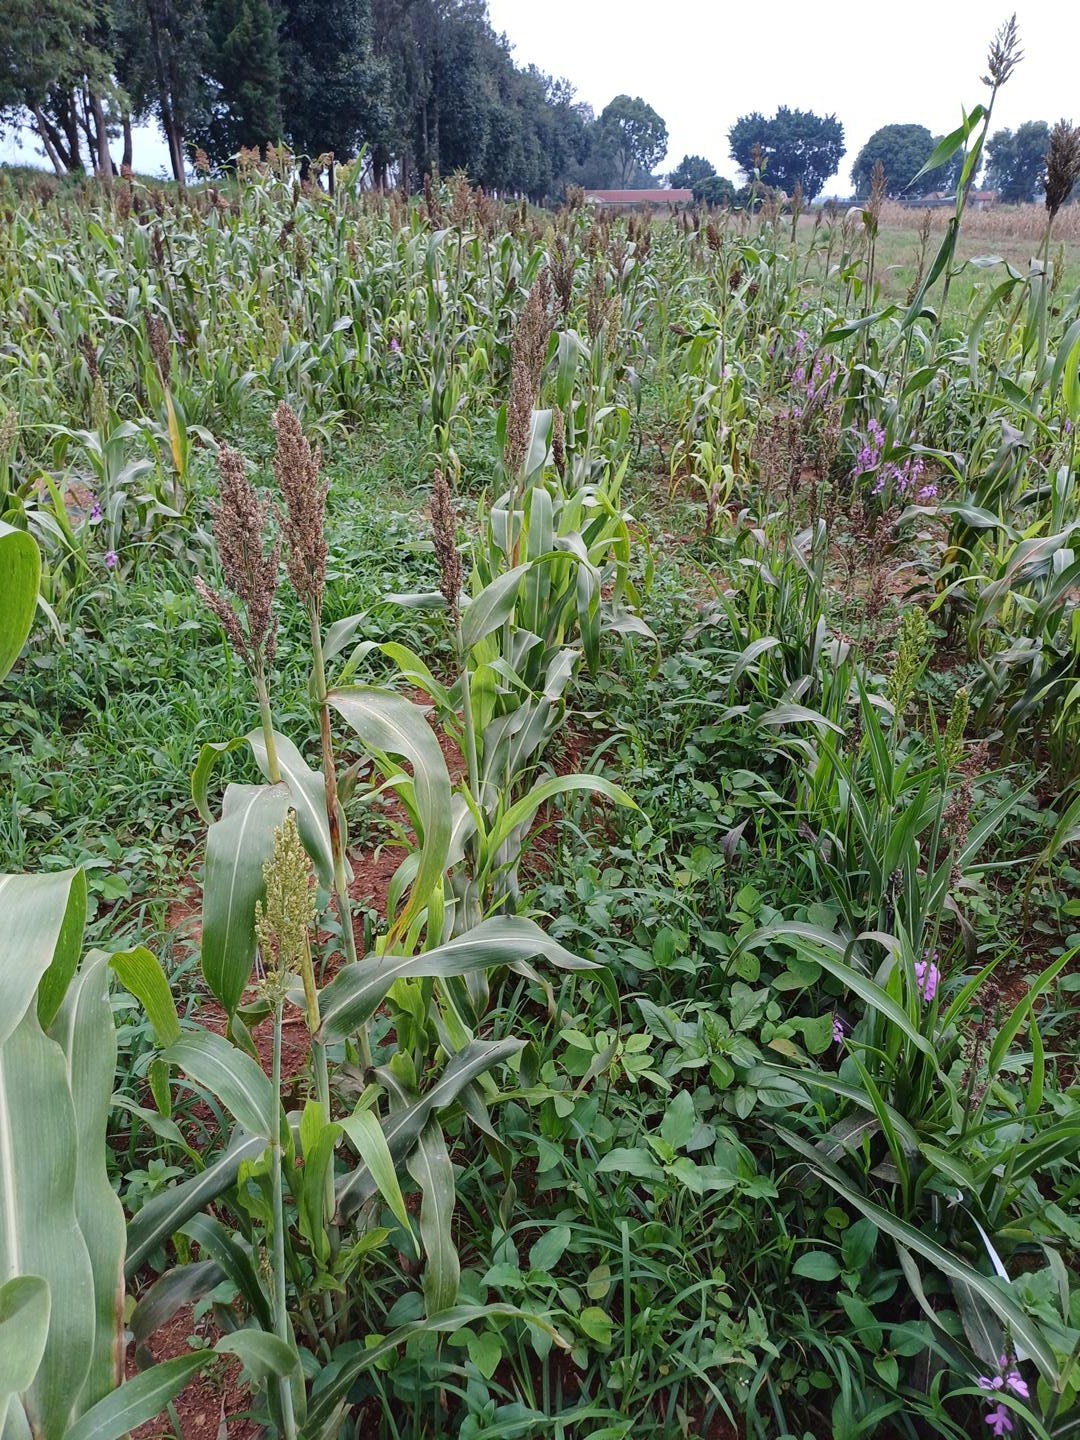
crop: sorghum
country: Kenya
